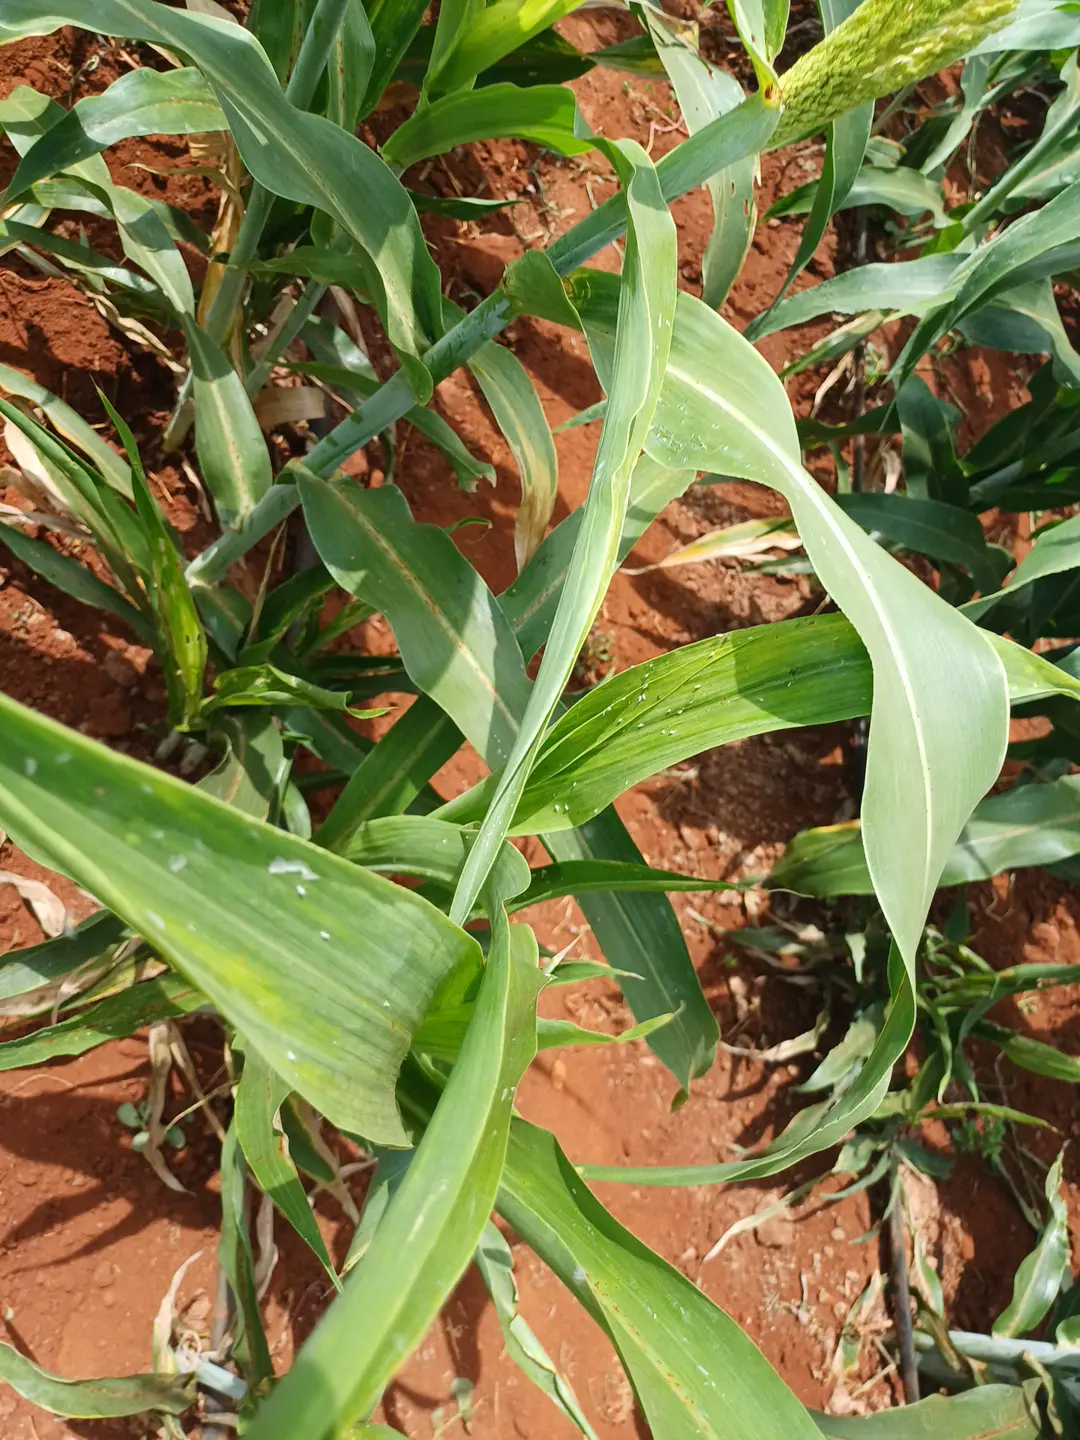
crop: sorghum
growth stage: vegetative
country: Kenya
